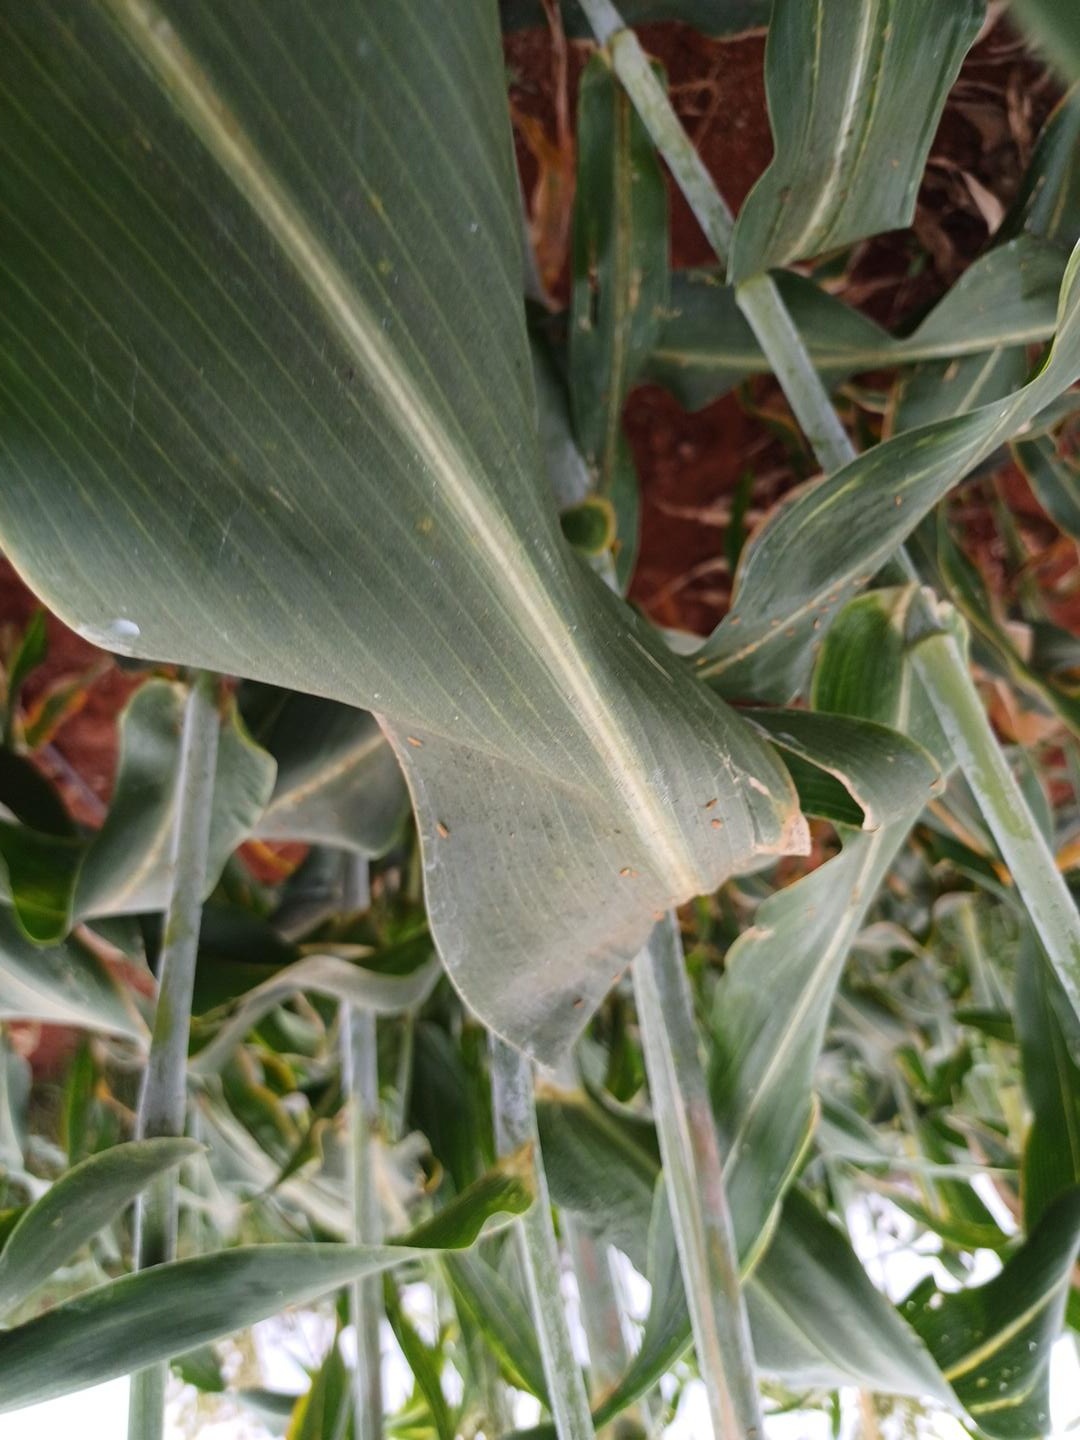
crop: sorghum
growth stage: filling grain
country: Kenya
